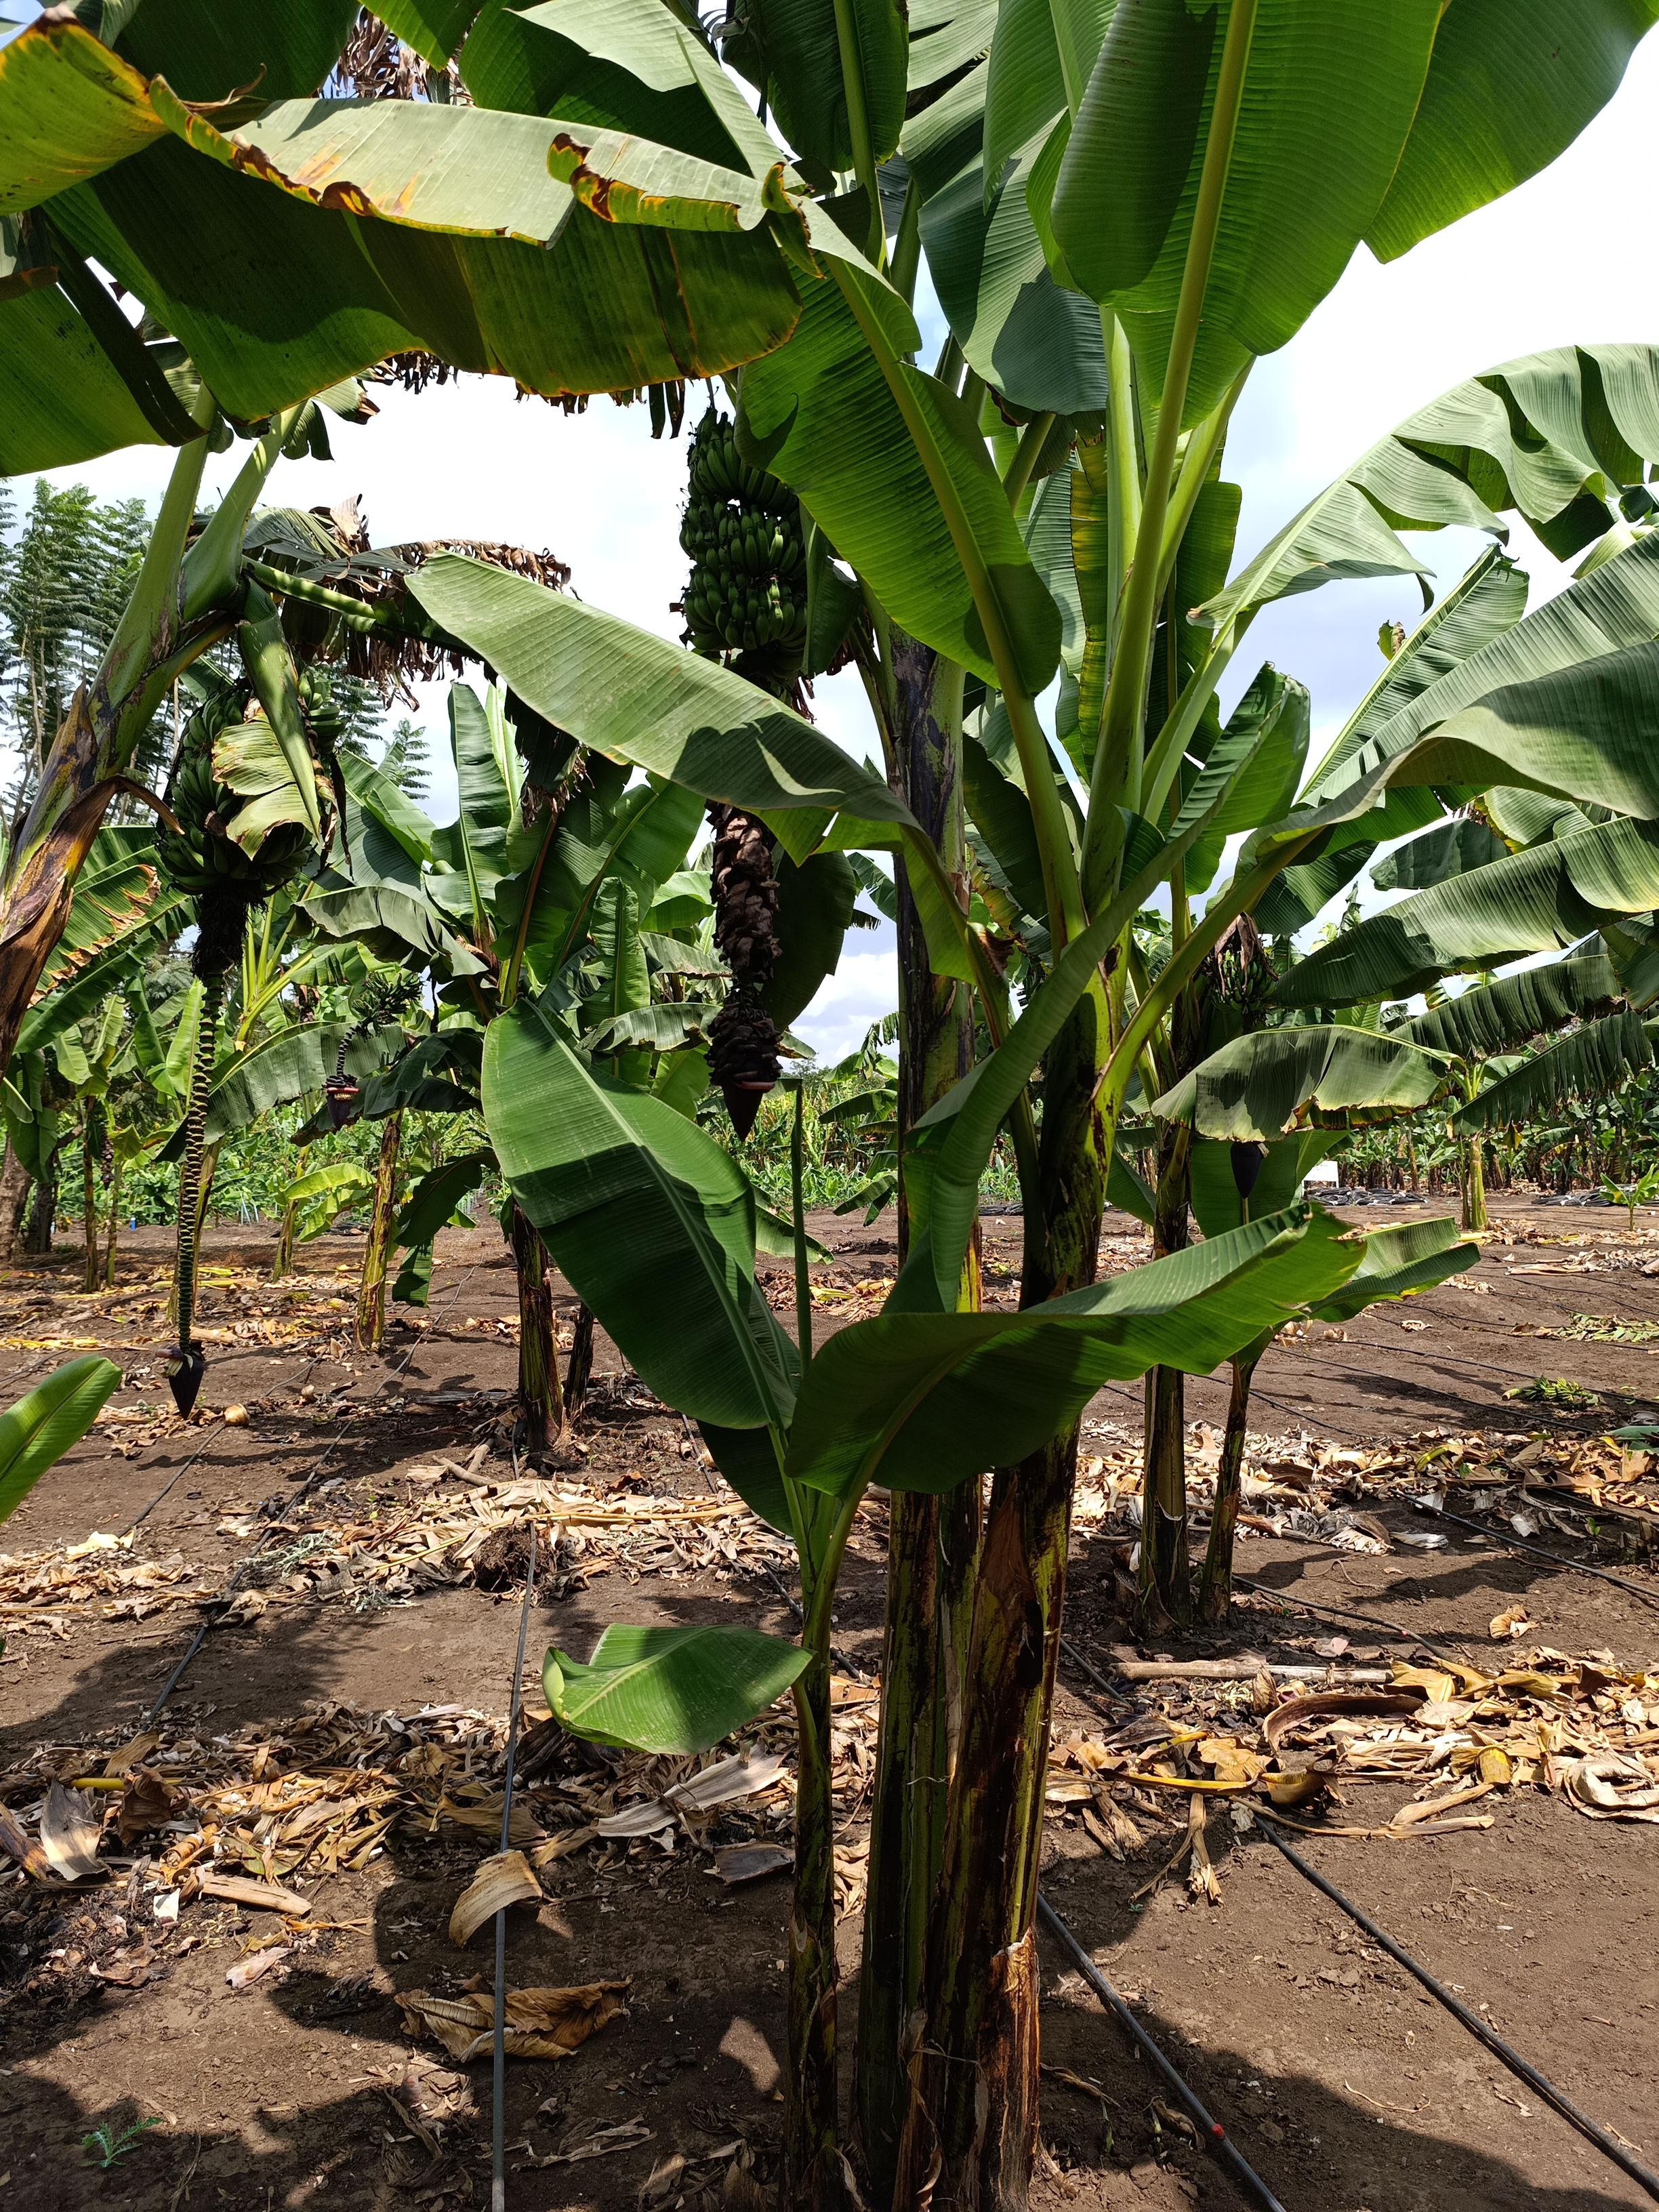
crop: banana
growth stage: development fruit
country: Tanzania
